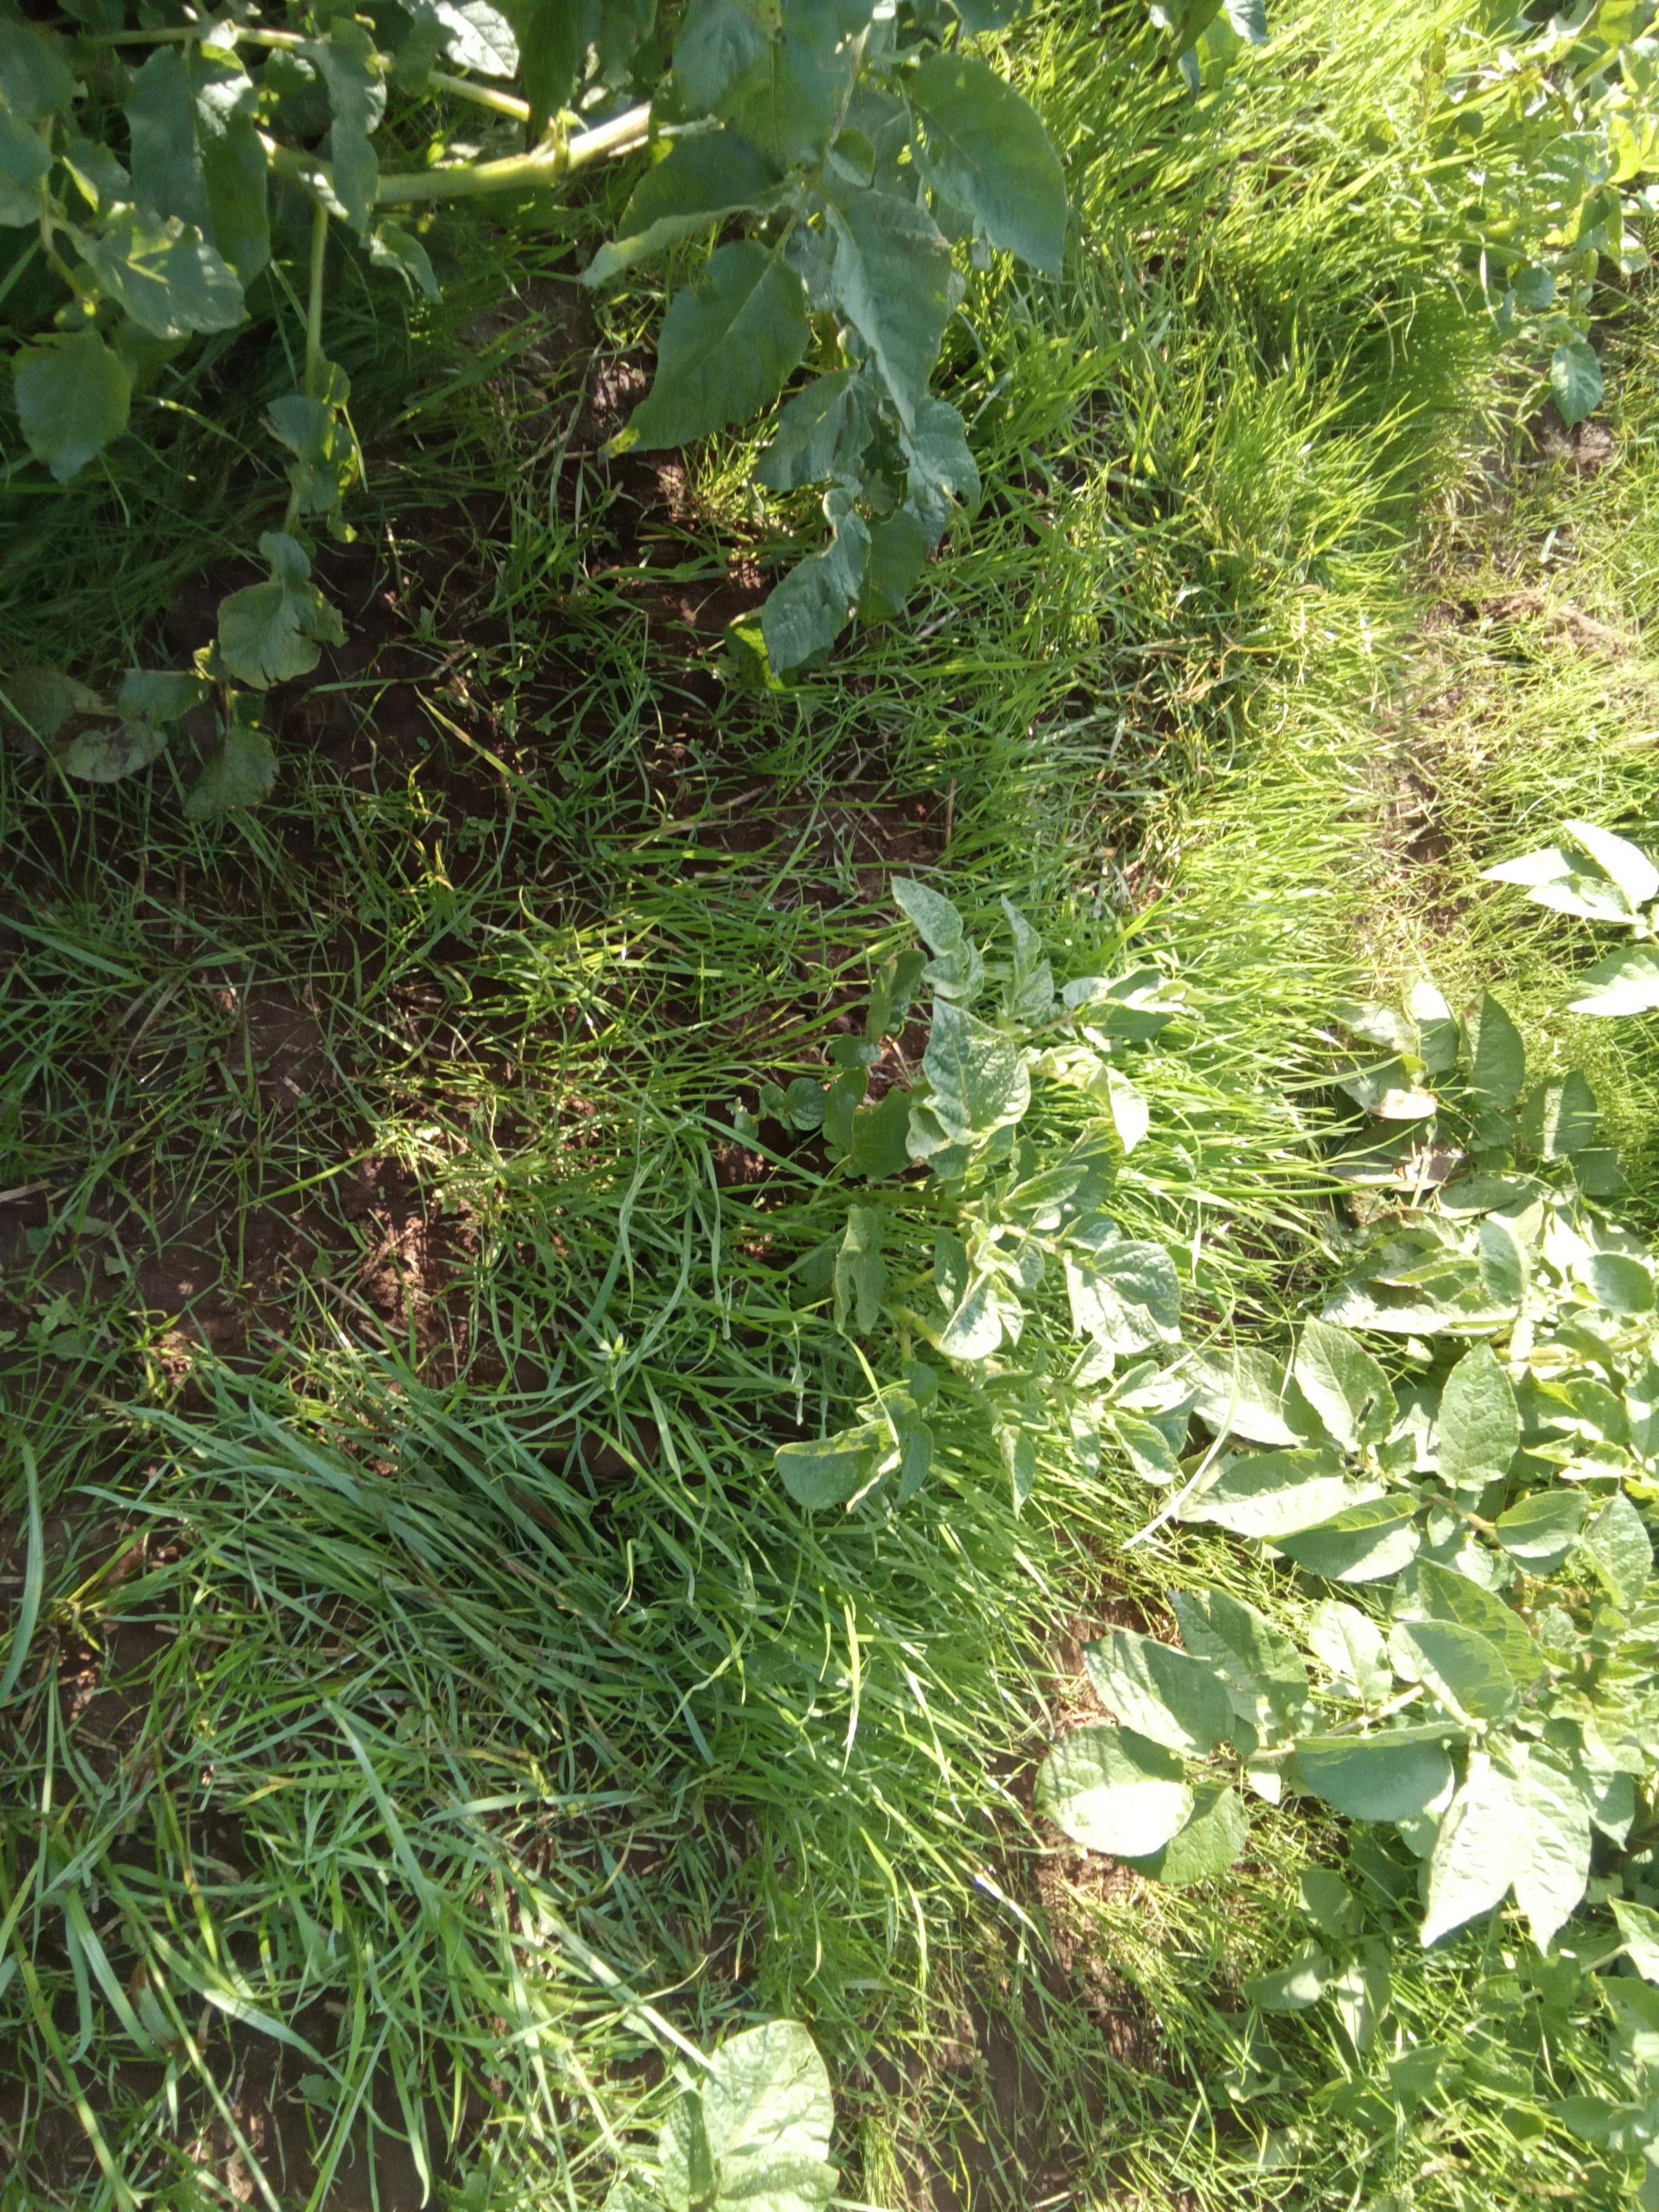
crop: potato
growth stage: emergence
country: Kenya
